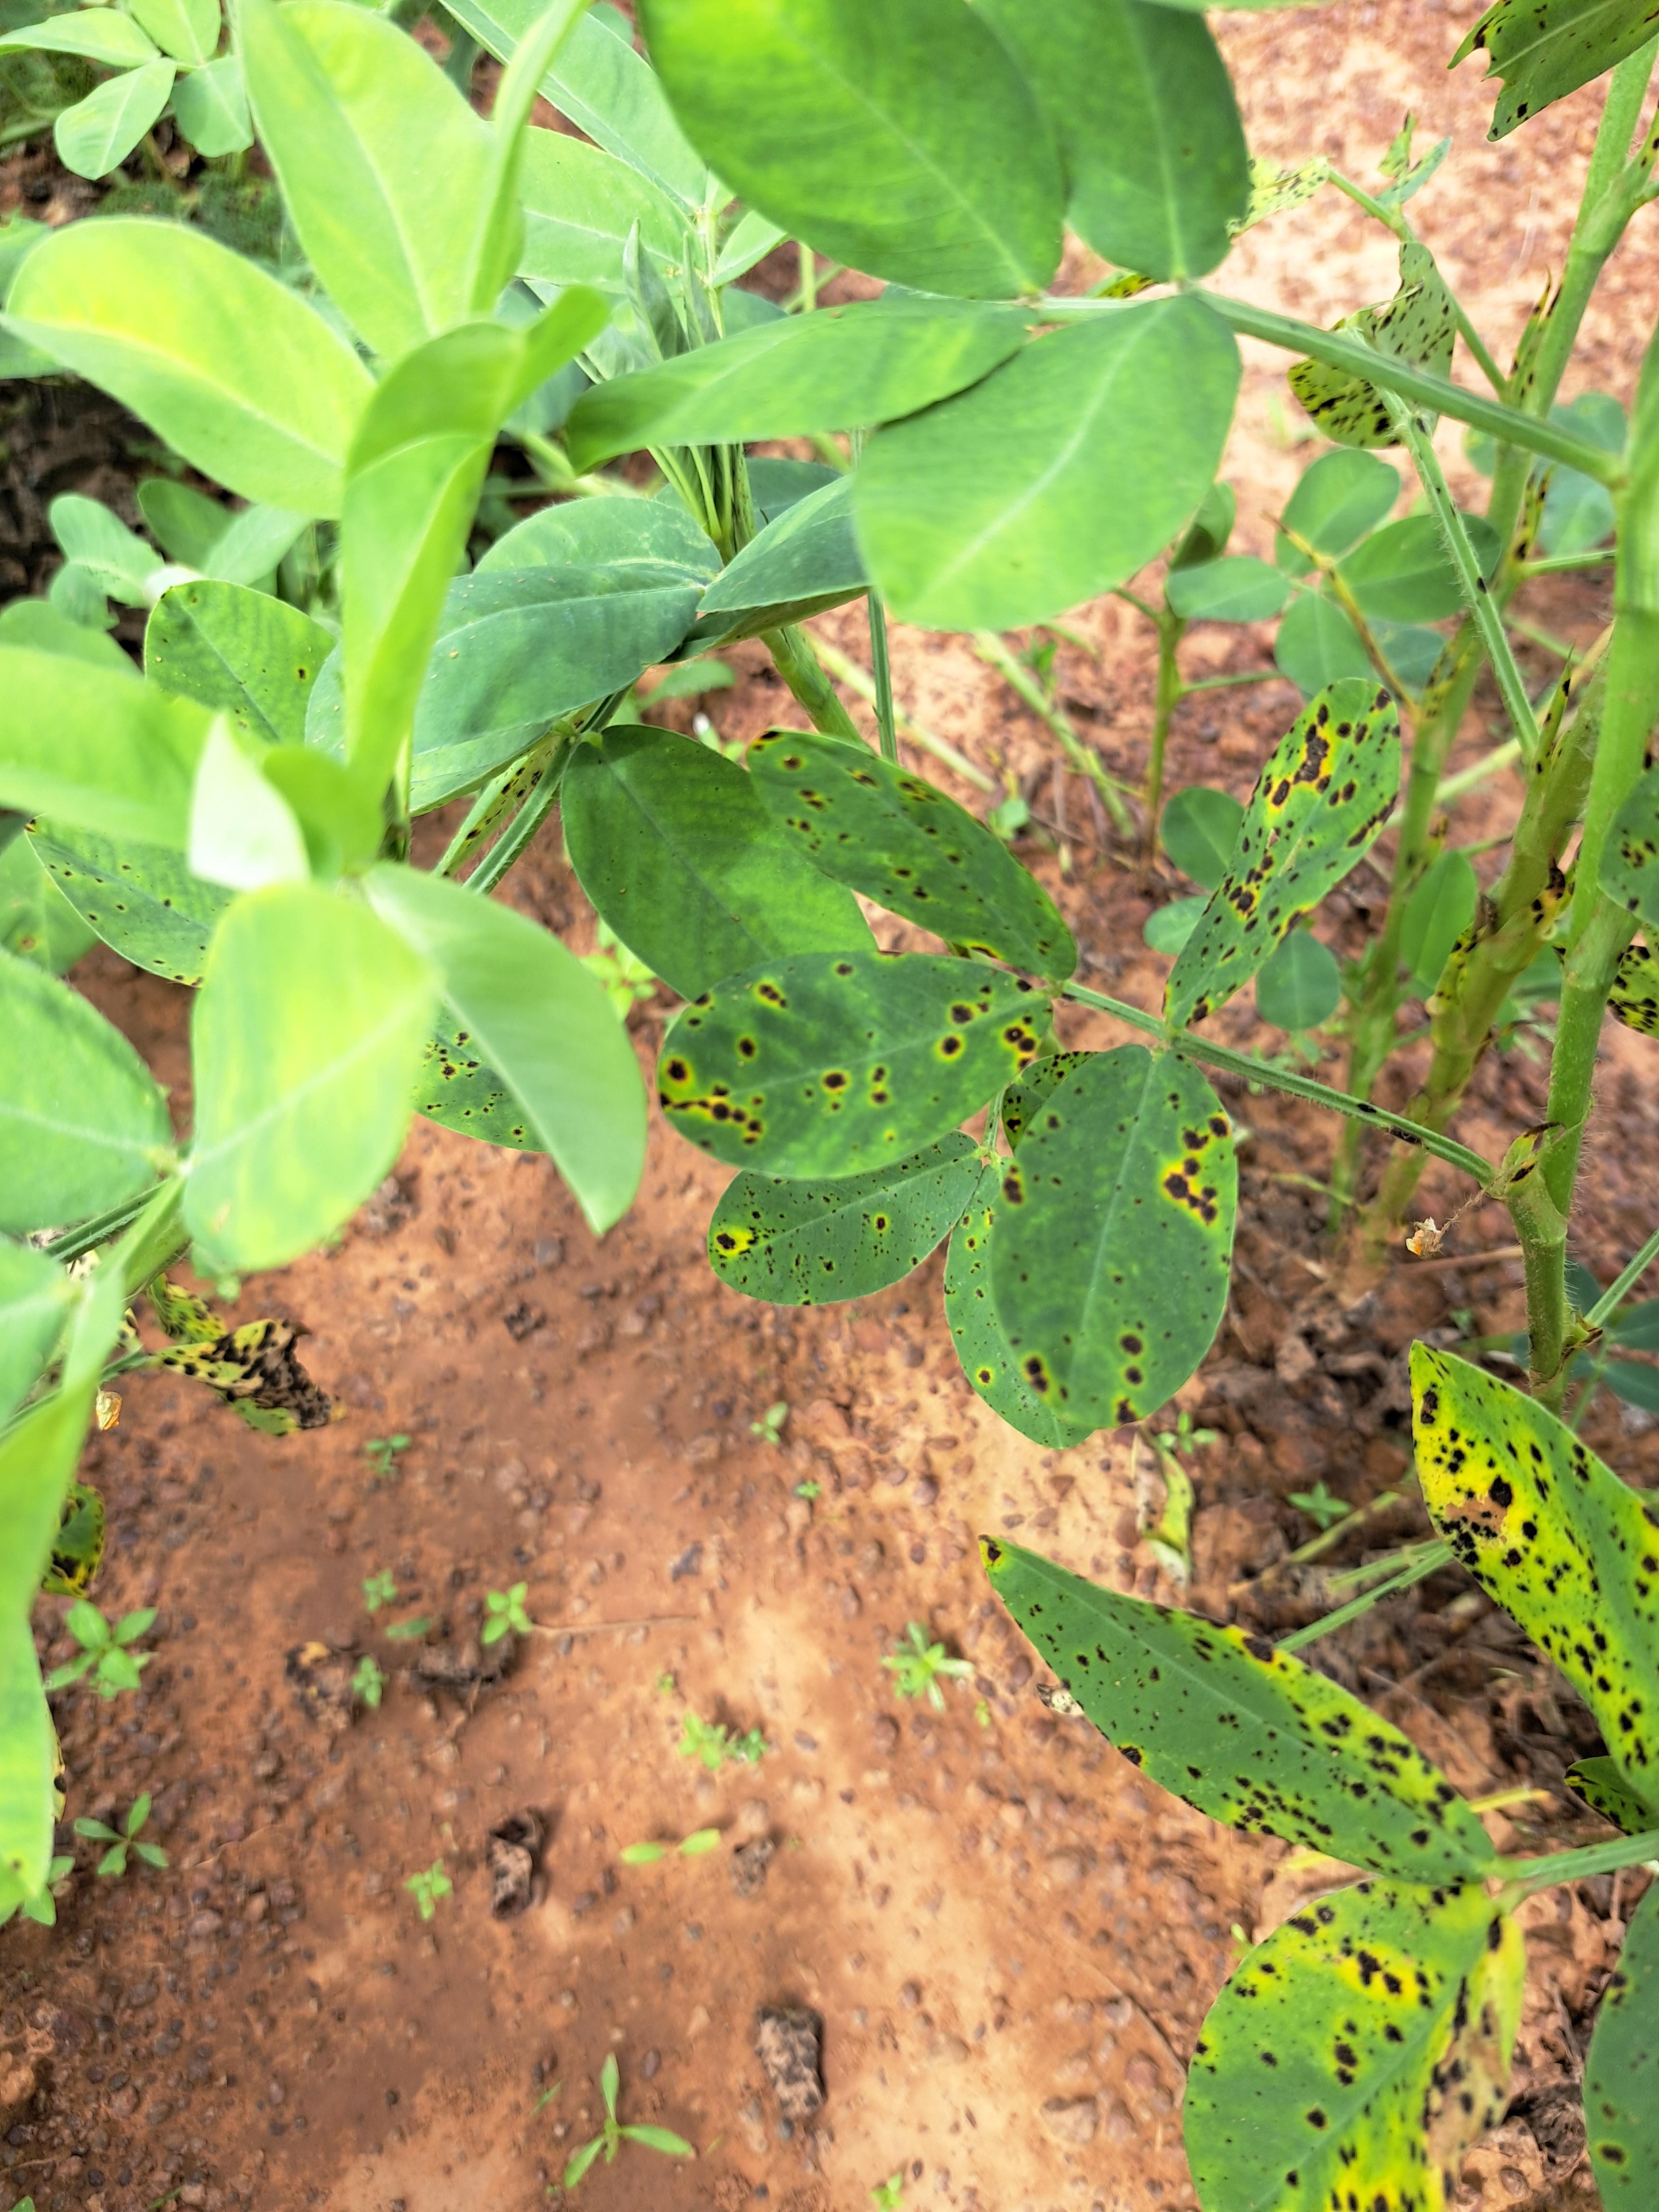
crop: groundnut
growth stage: development pod
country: Ghana
